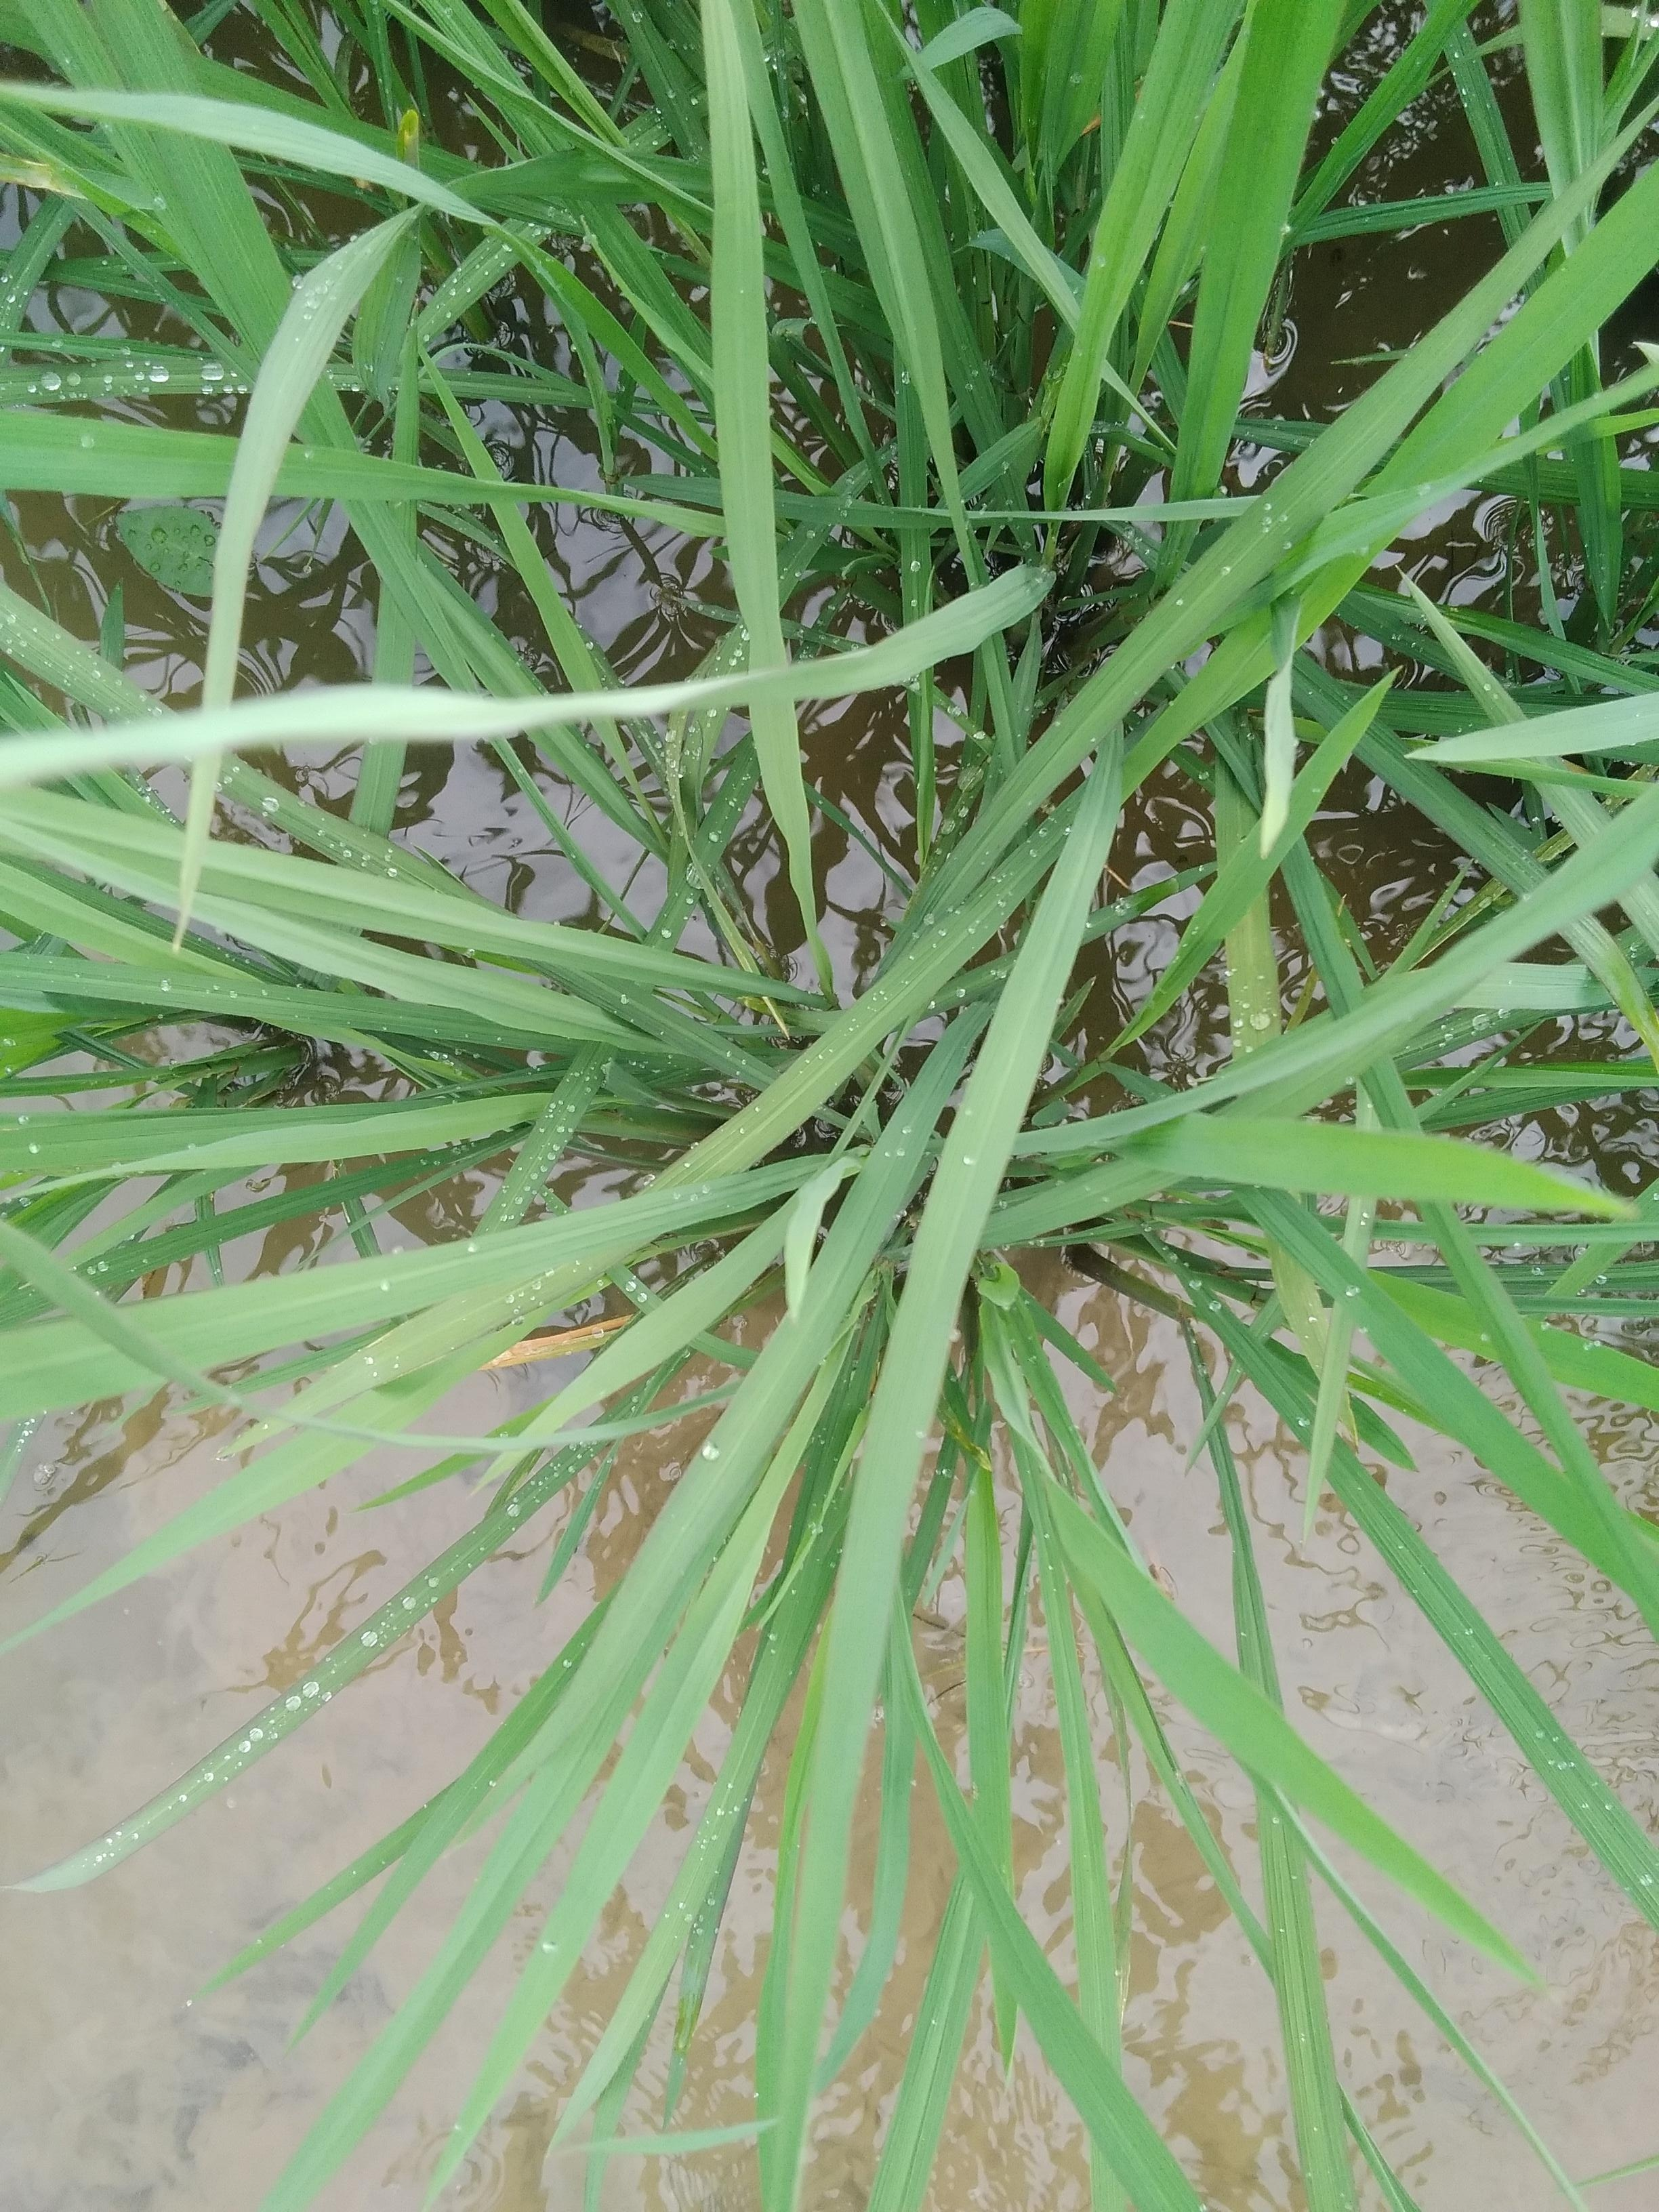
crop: rice
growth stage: elongation stem
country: Nigeria
